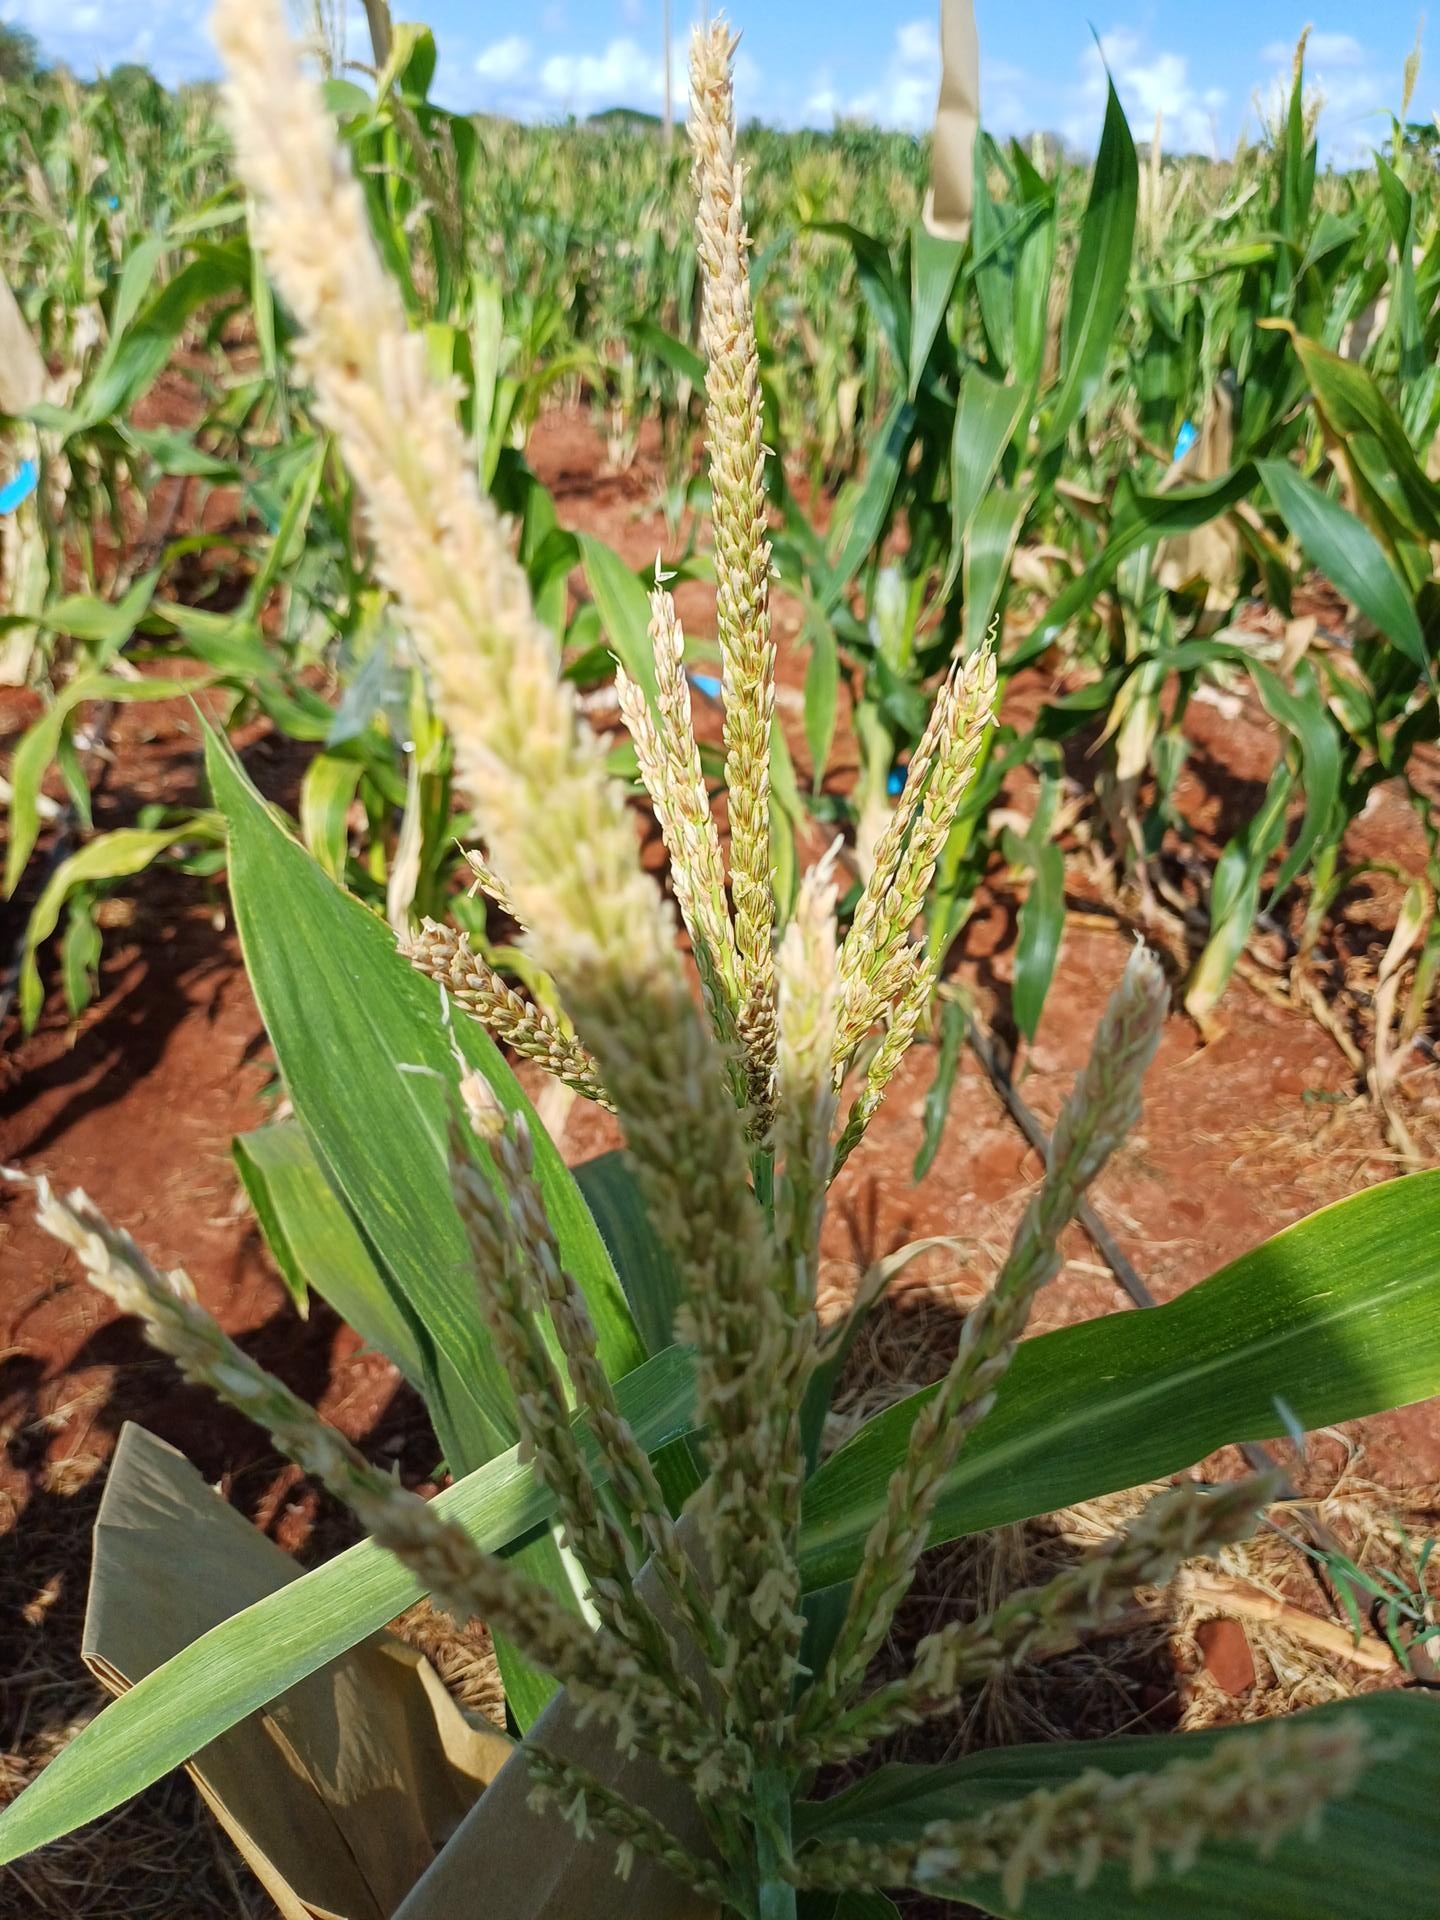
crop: maize
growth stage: flowering
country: Kenya
